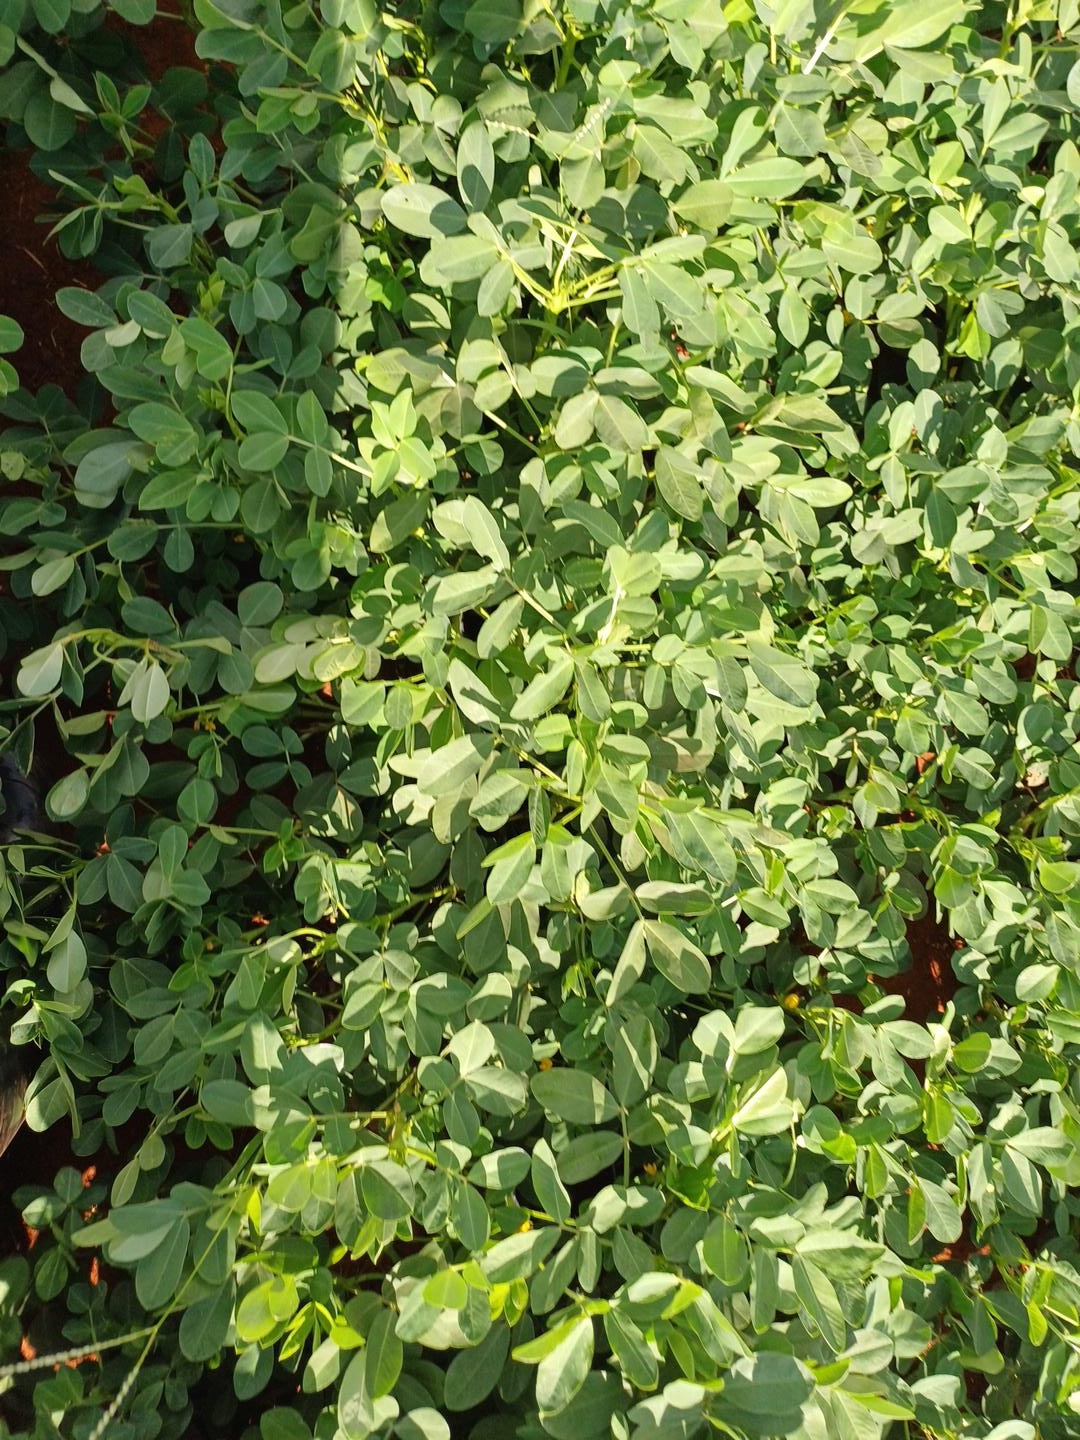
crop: groundnut
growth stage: pegging
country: Kenya
